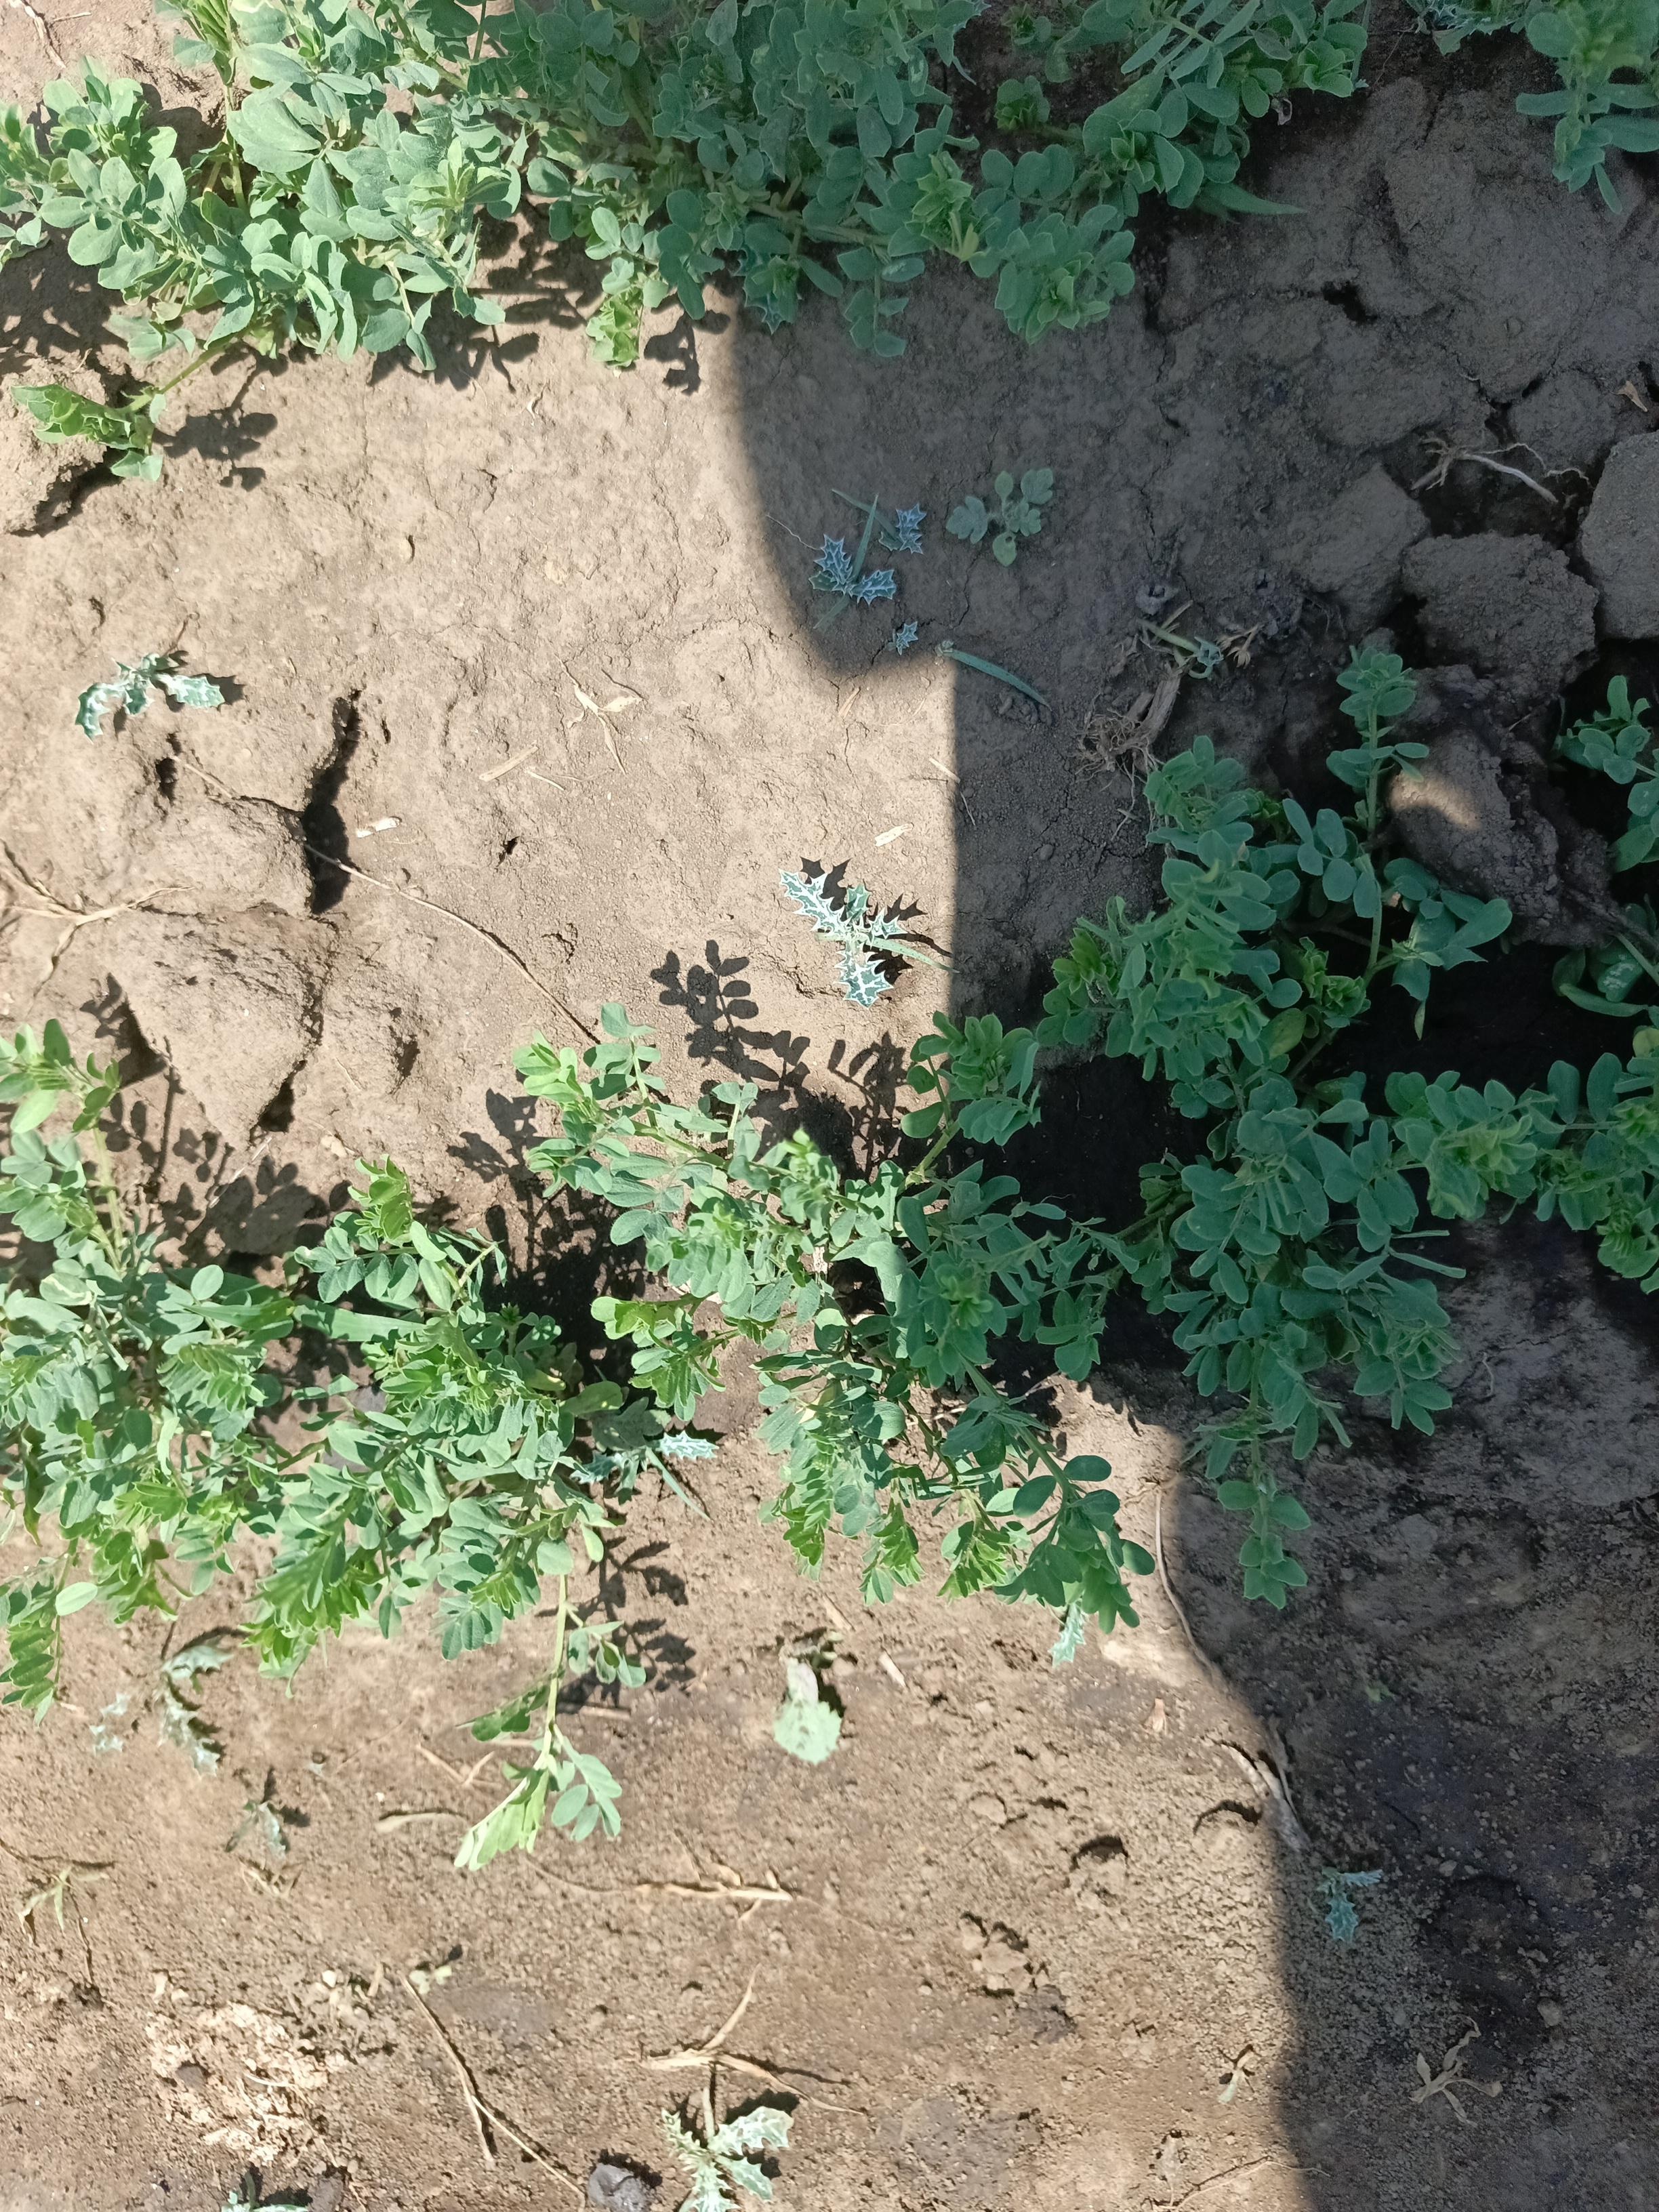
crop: lentil
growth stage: vegetative
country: Tanzania
